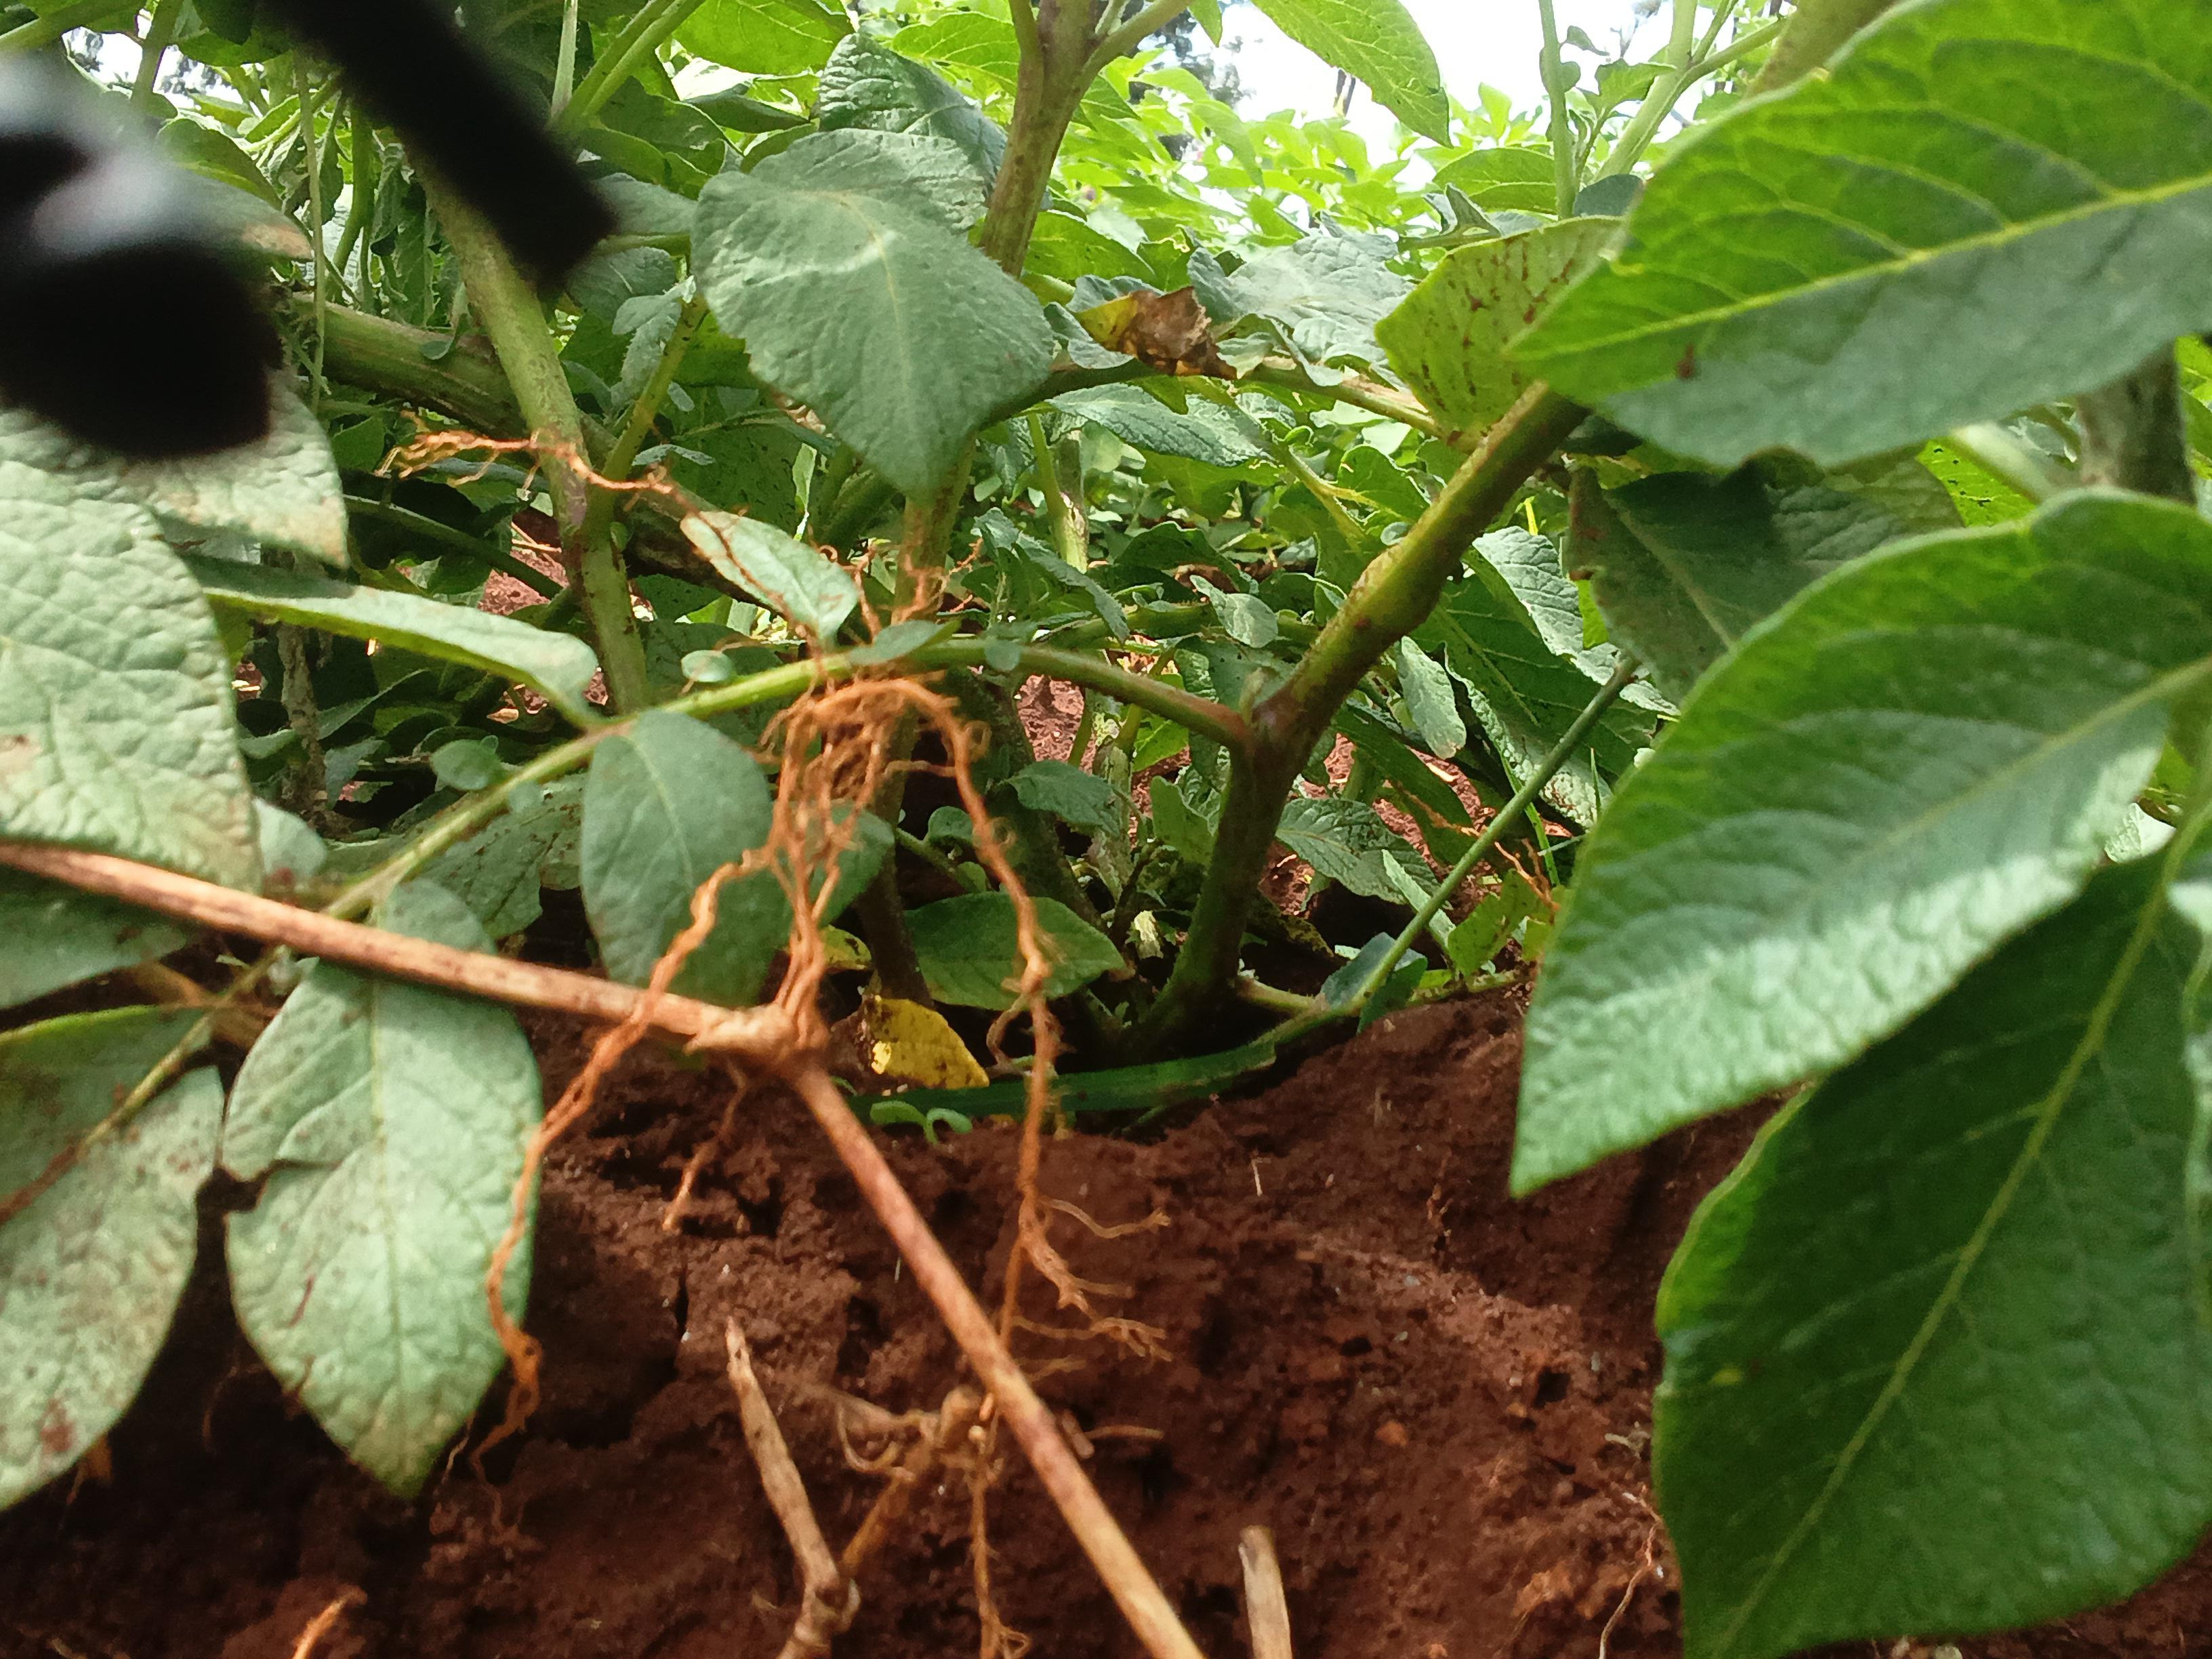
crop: potato
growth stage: flowering
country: Kenya
